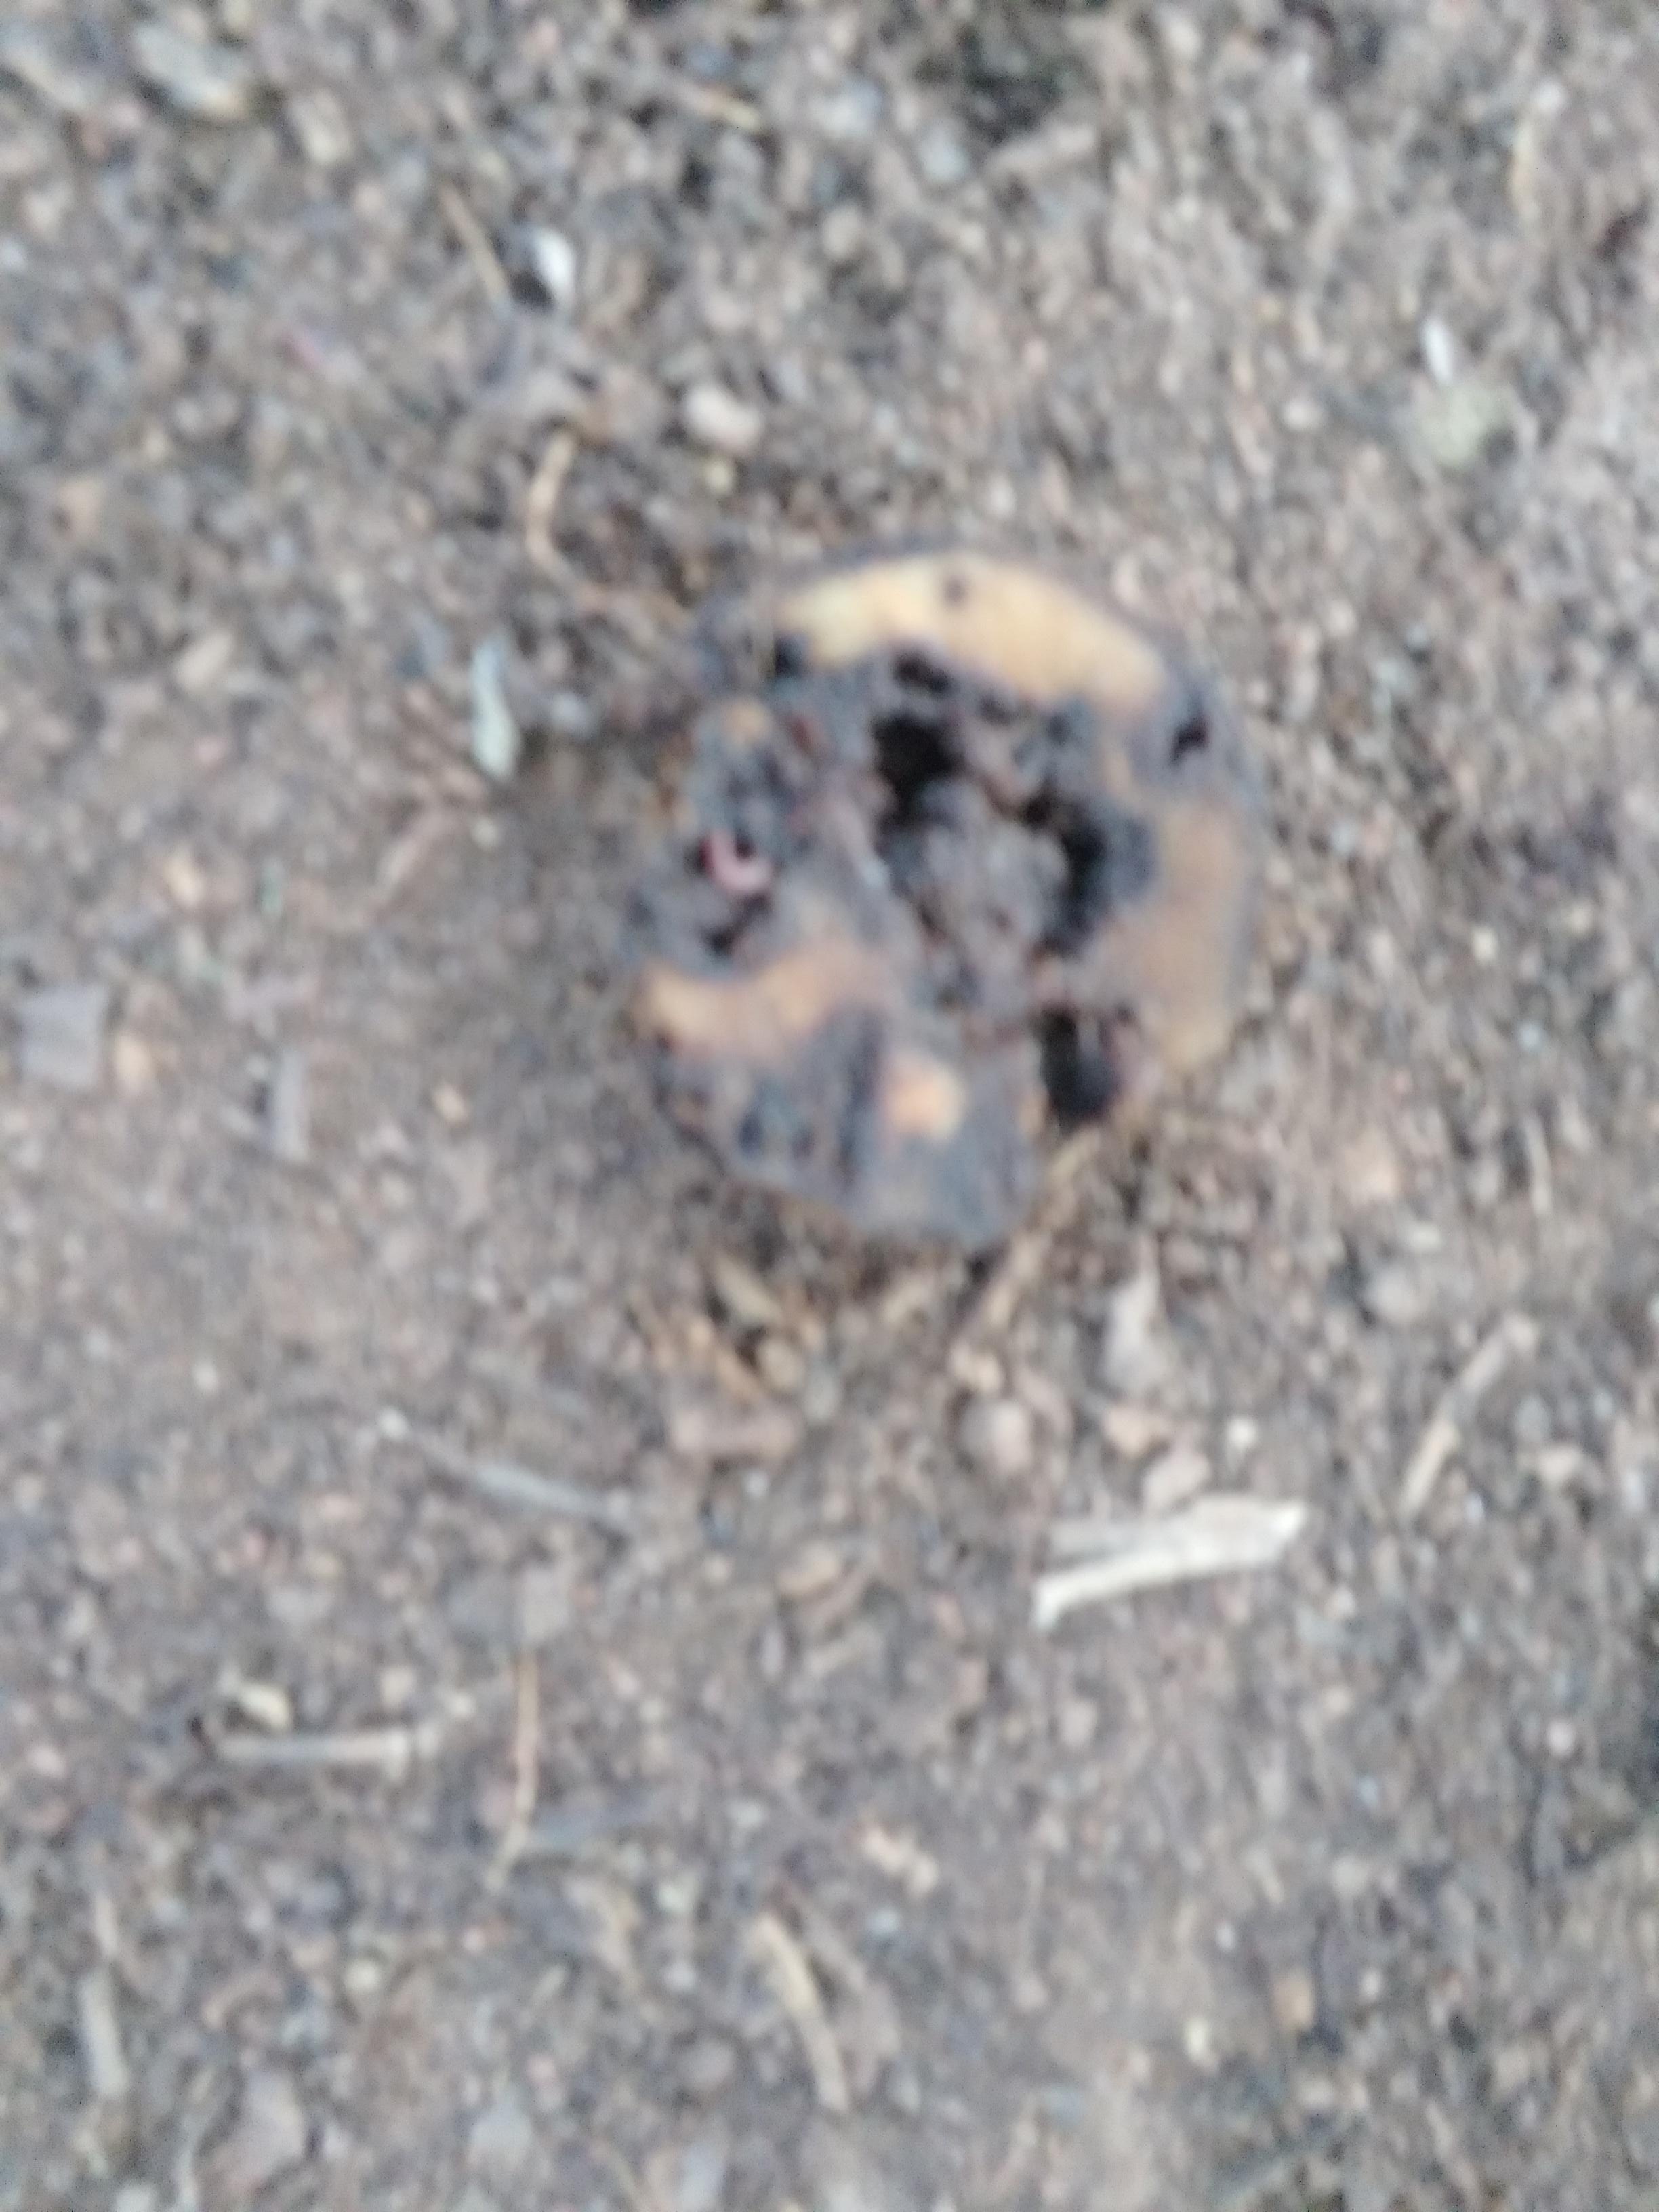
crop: banana
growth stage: vegetative
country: Tanzania
